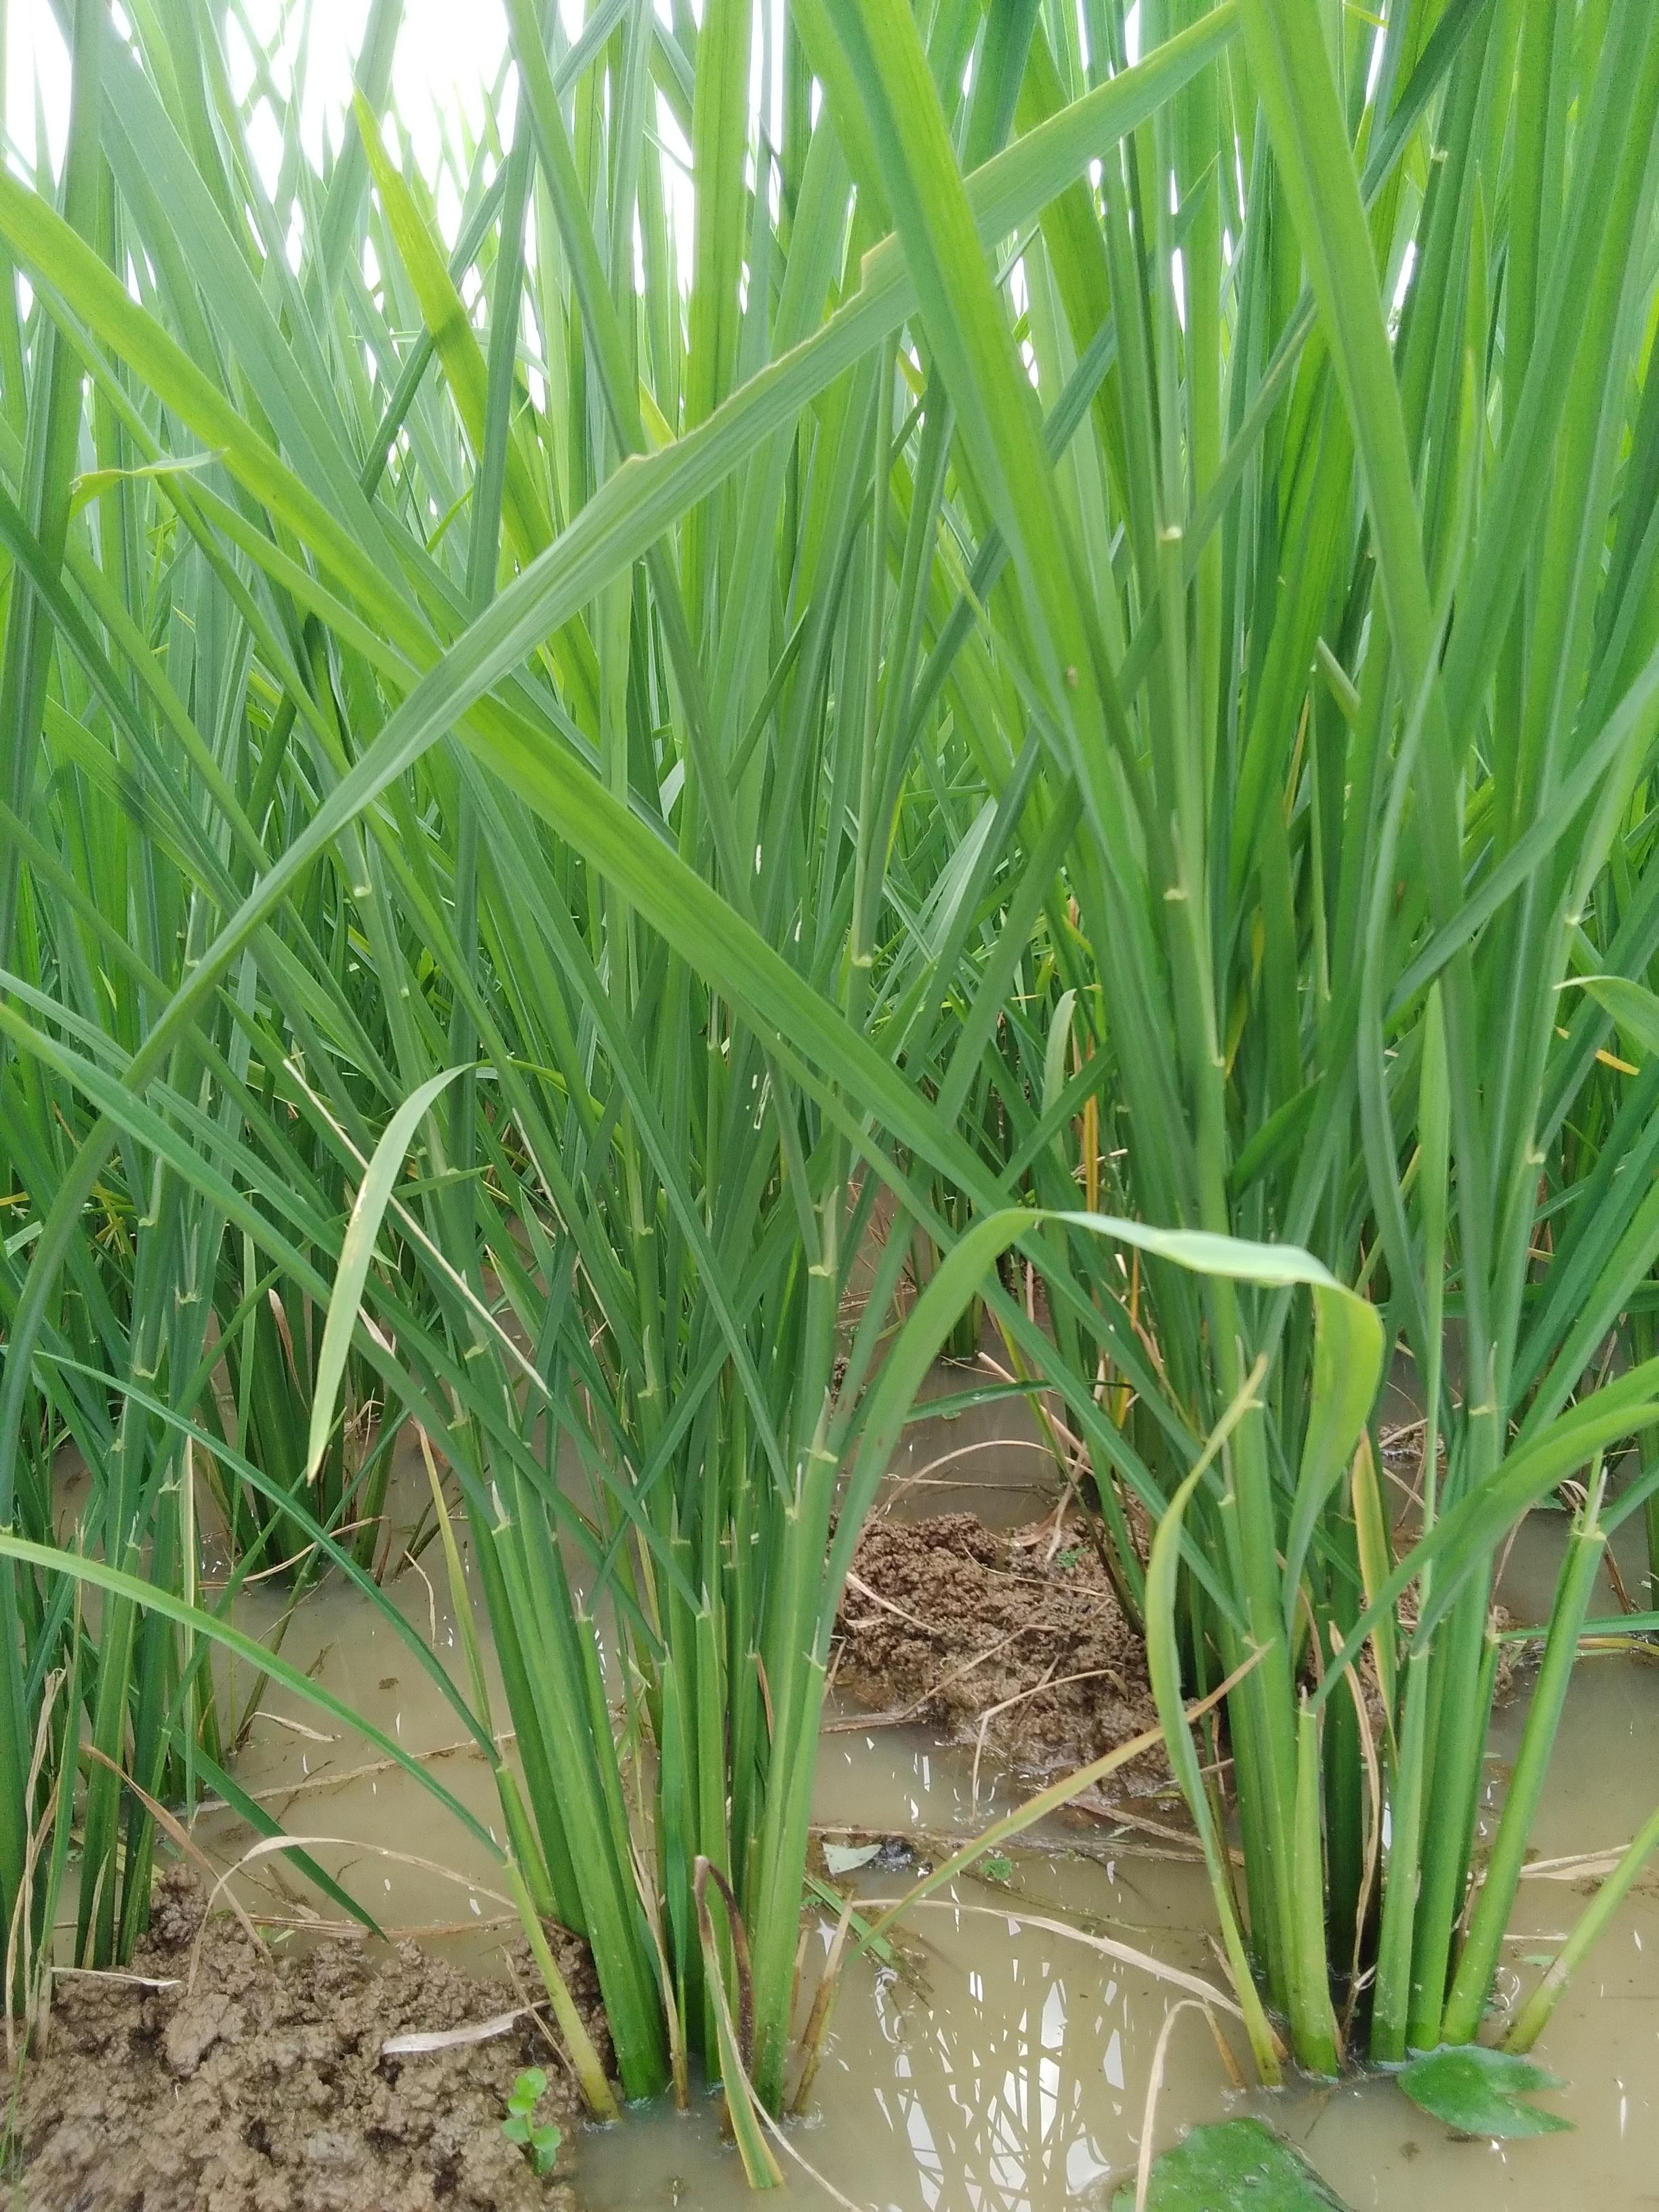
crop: rice
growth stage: vegetative
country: Nigeria
